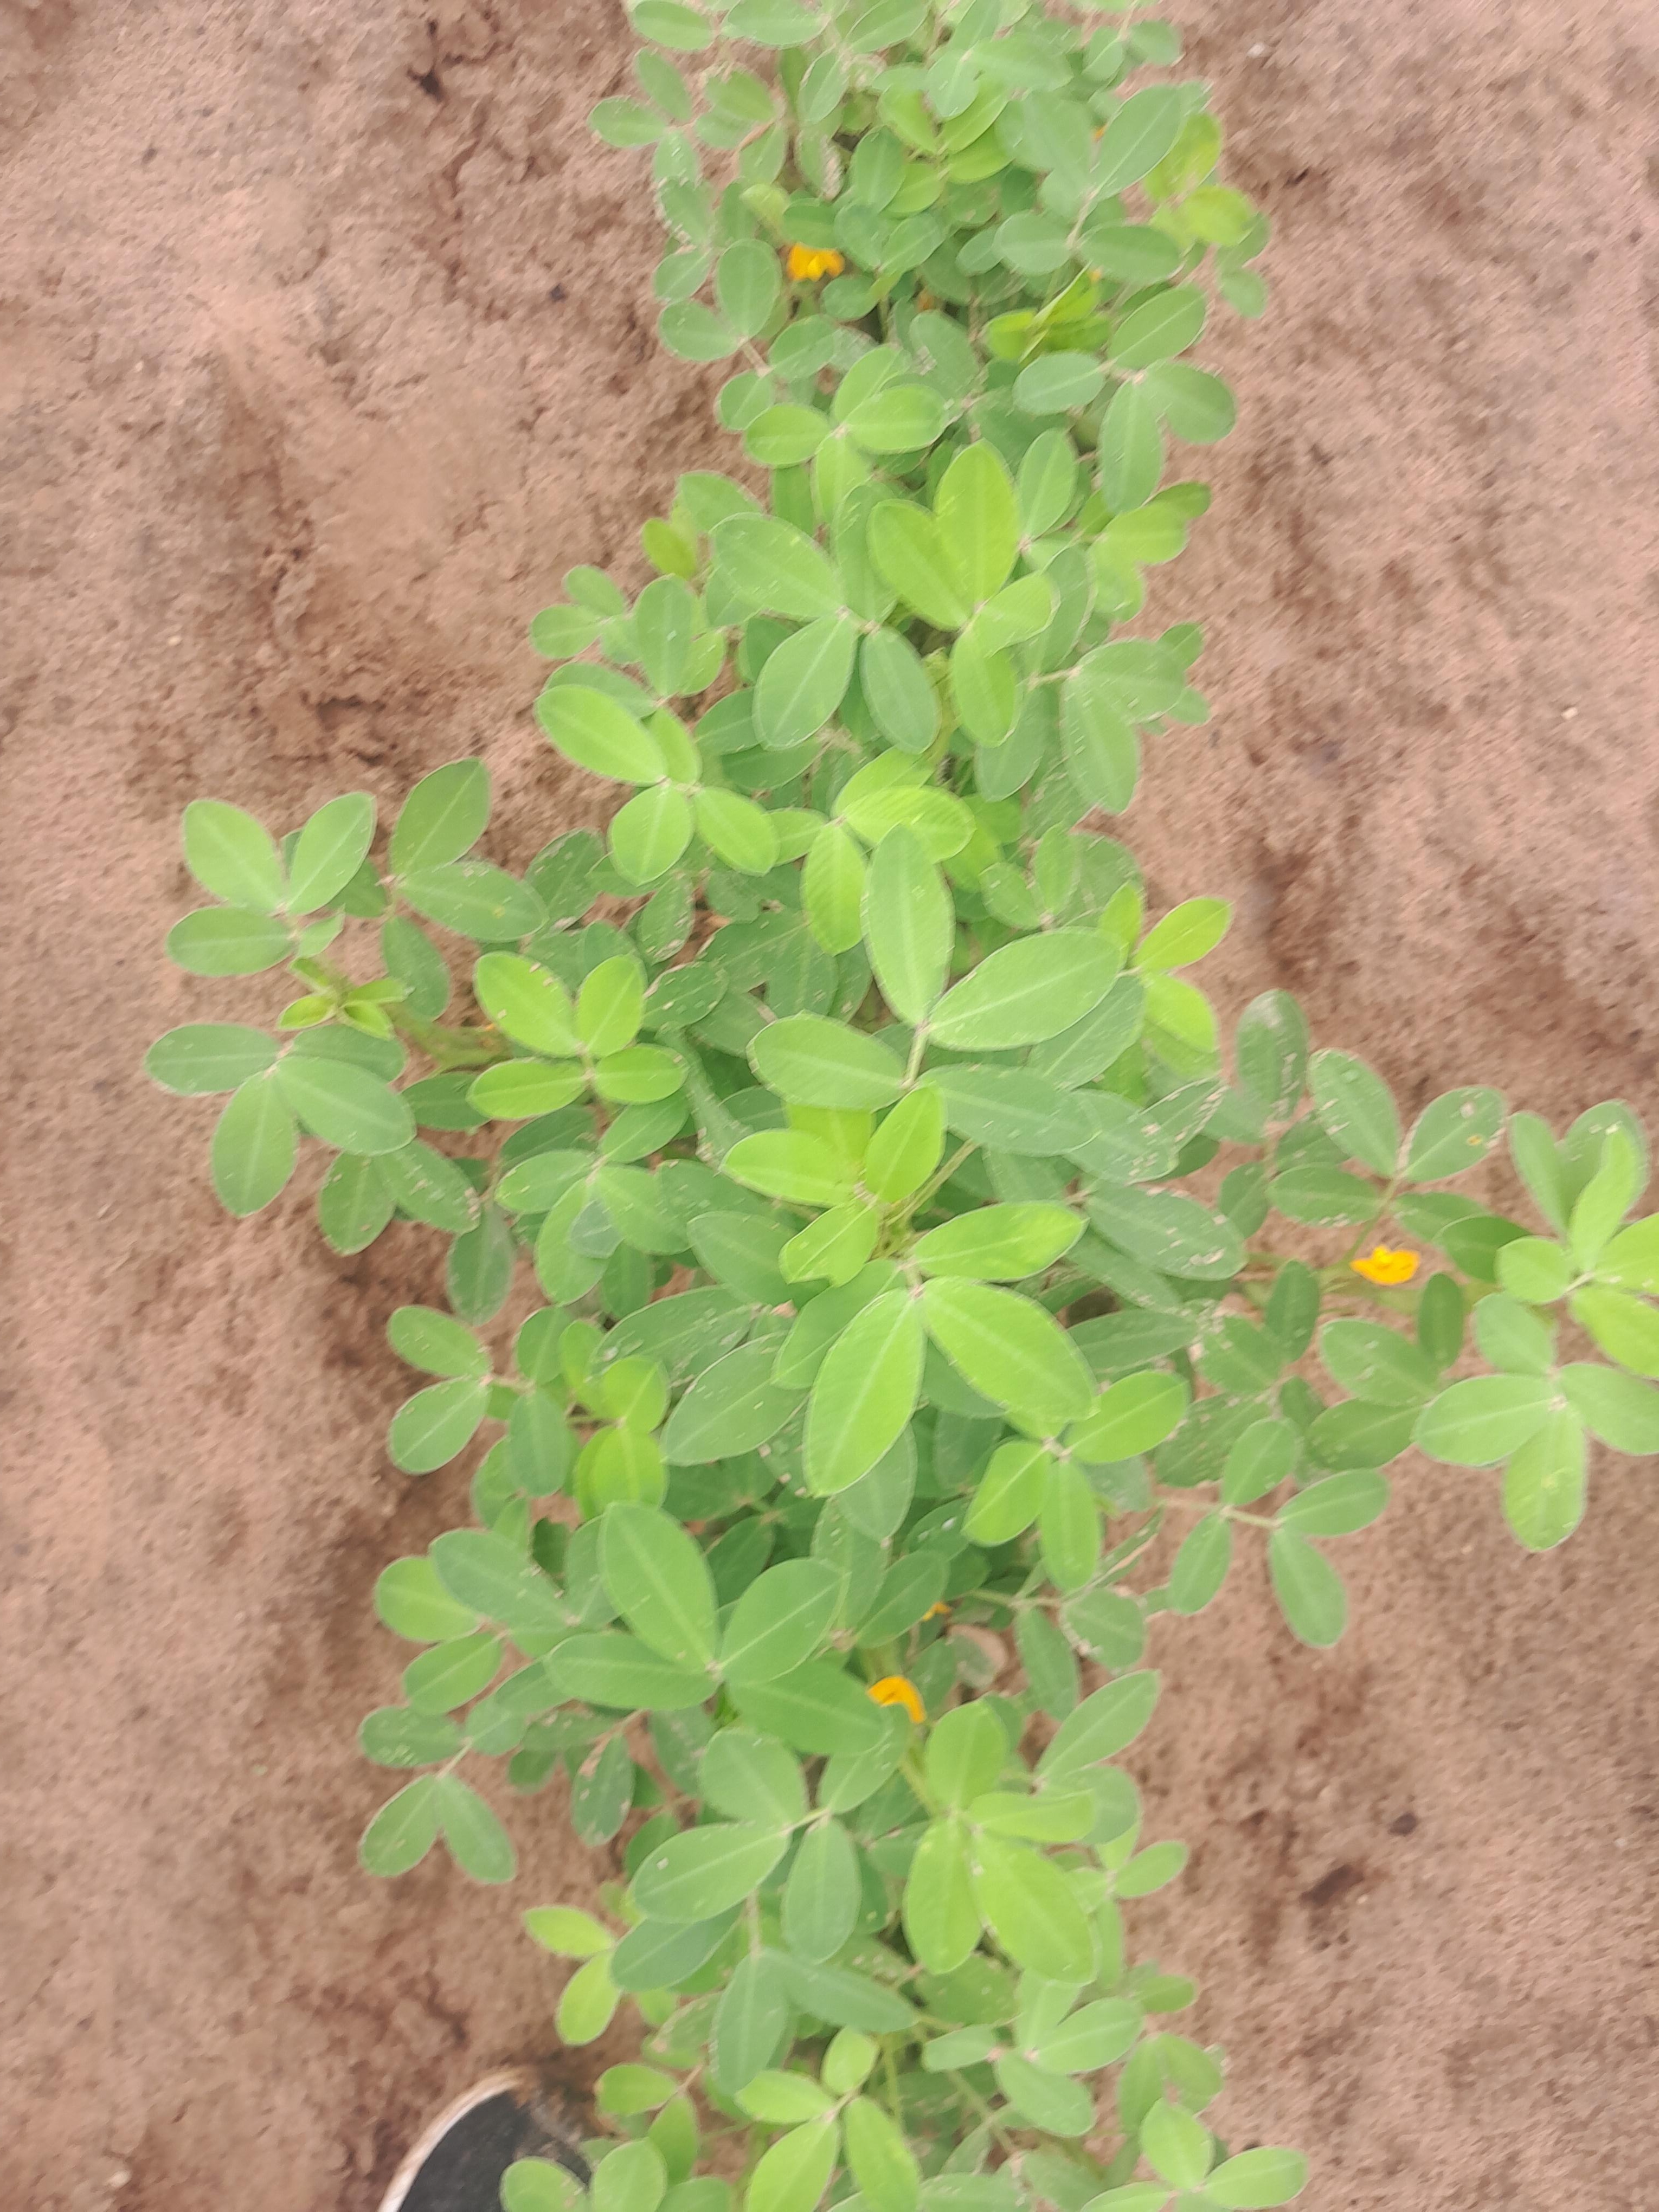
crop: groundnut
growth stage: flowering
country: Senegal
